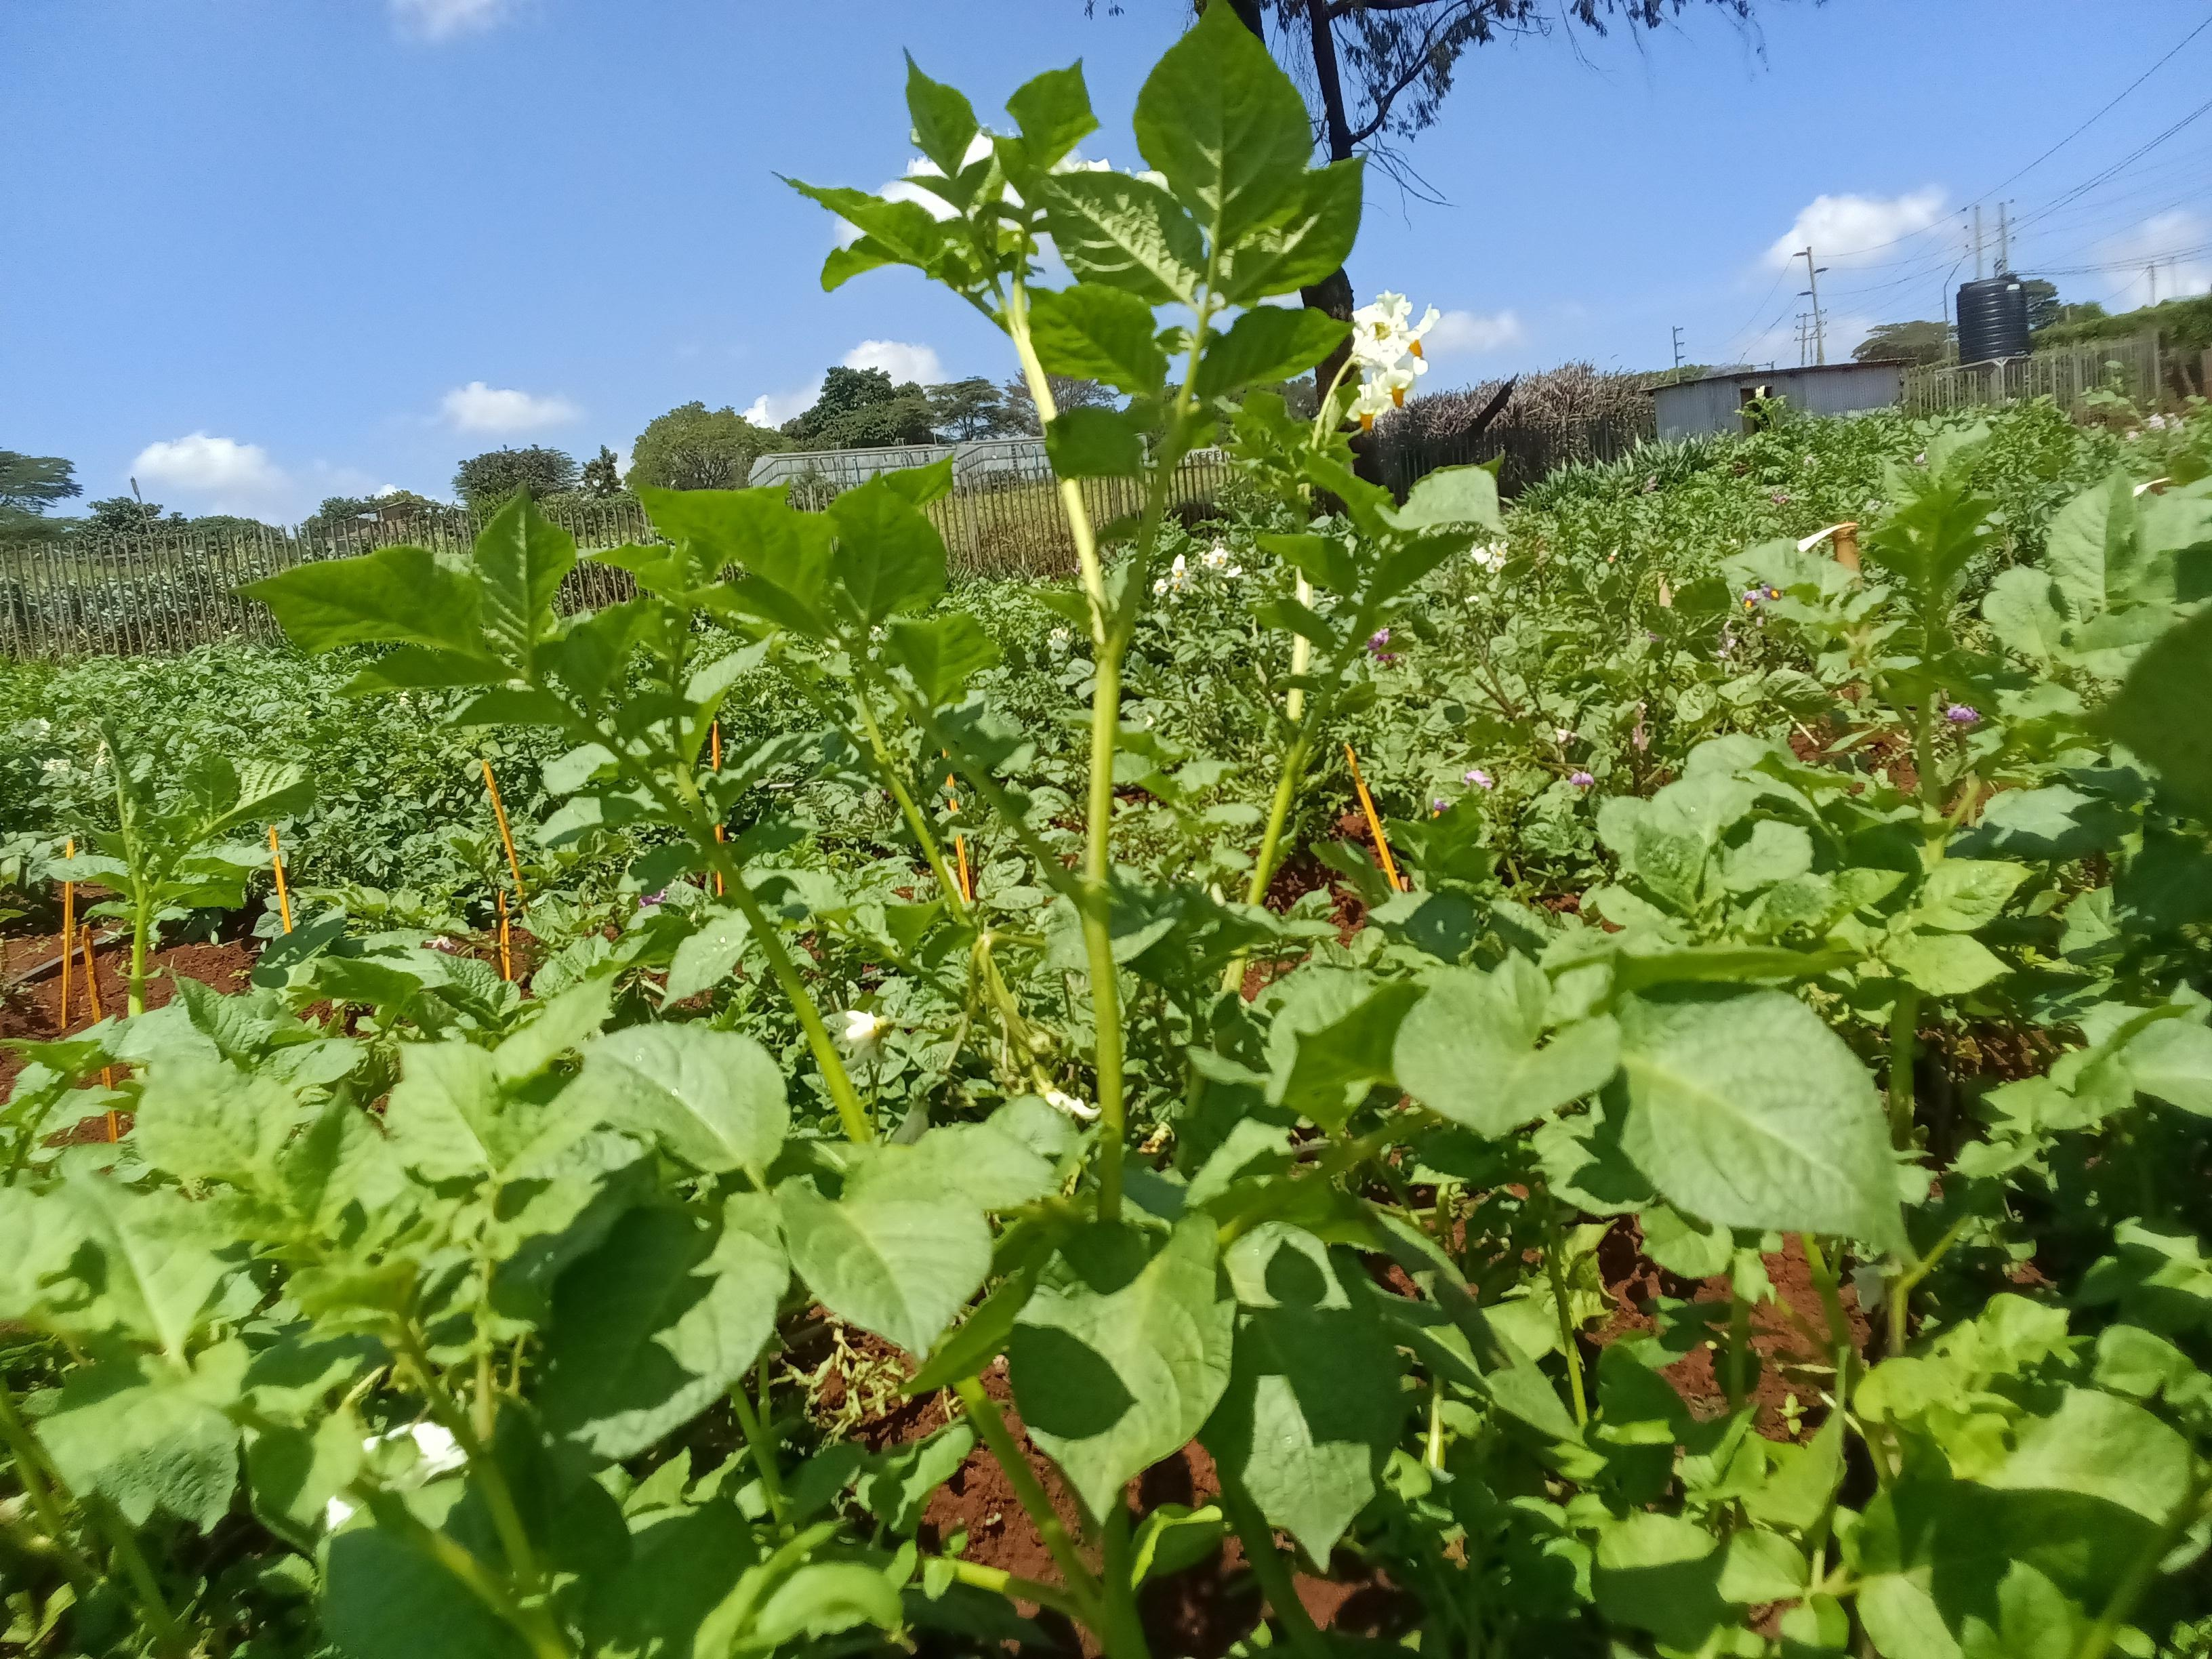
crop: potato
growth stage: flowering
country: Kenya
